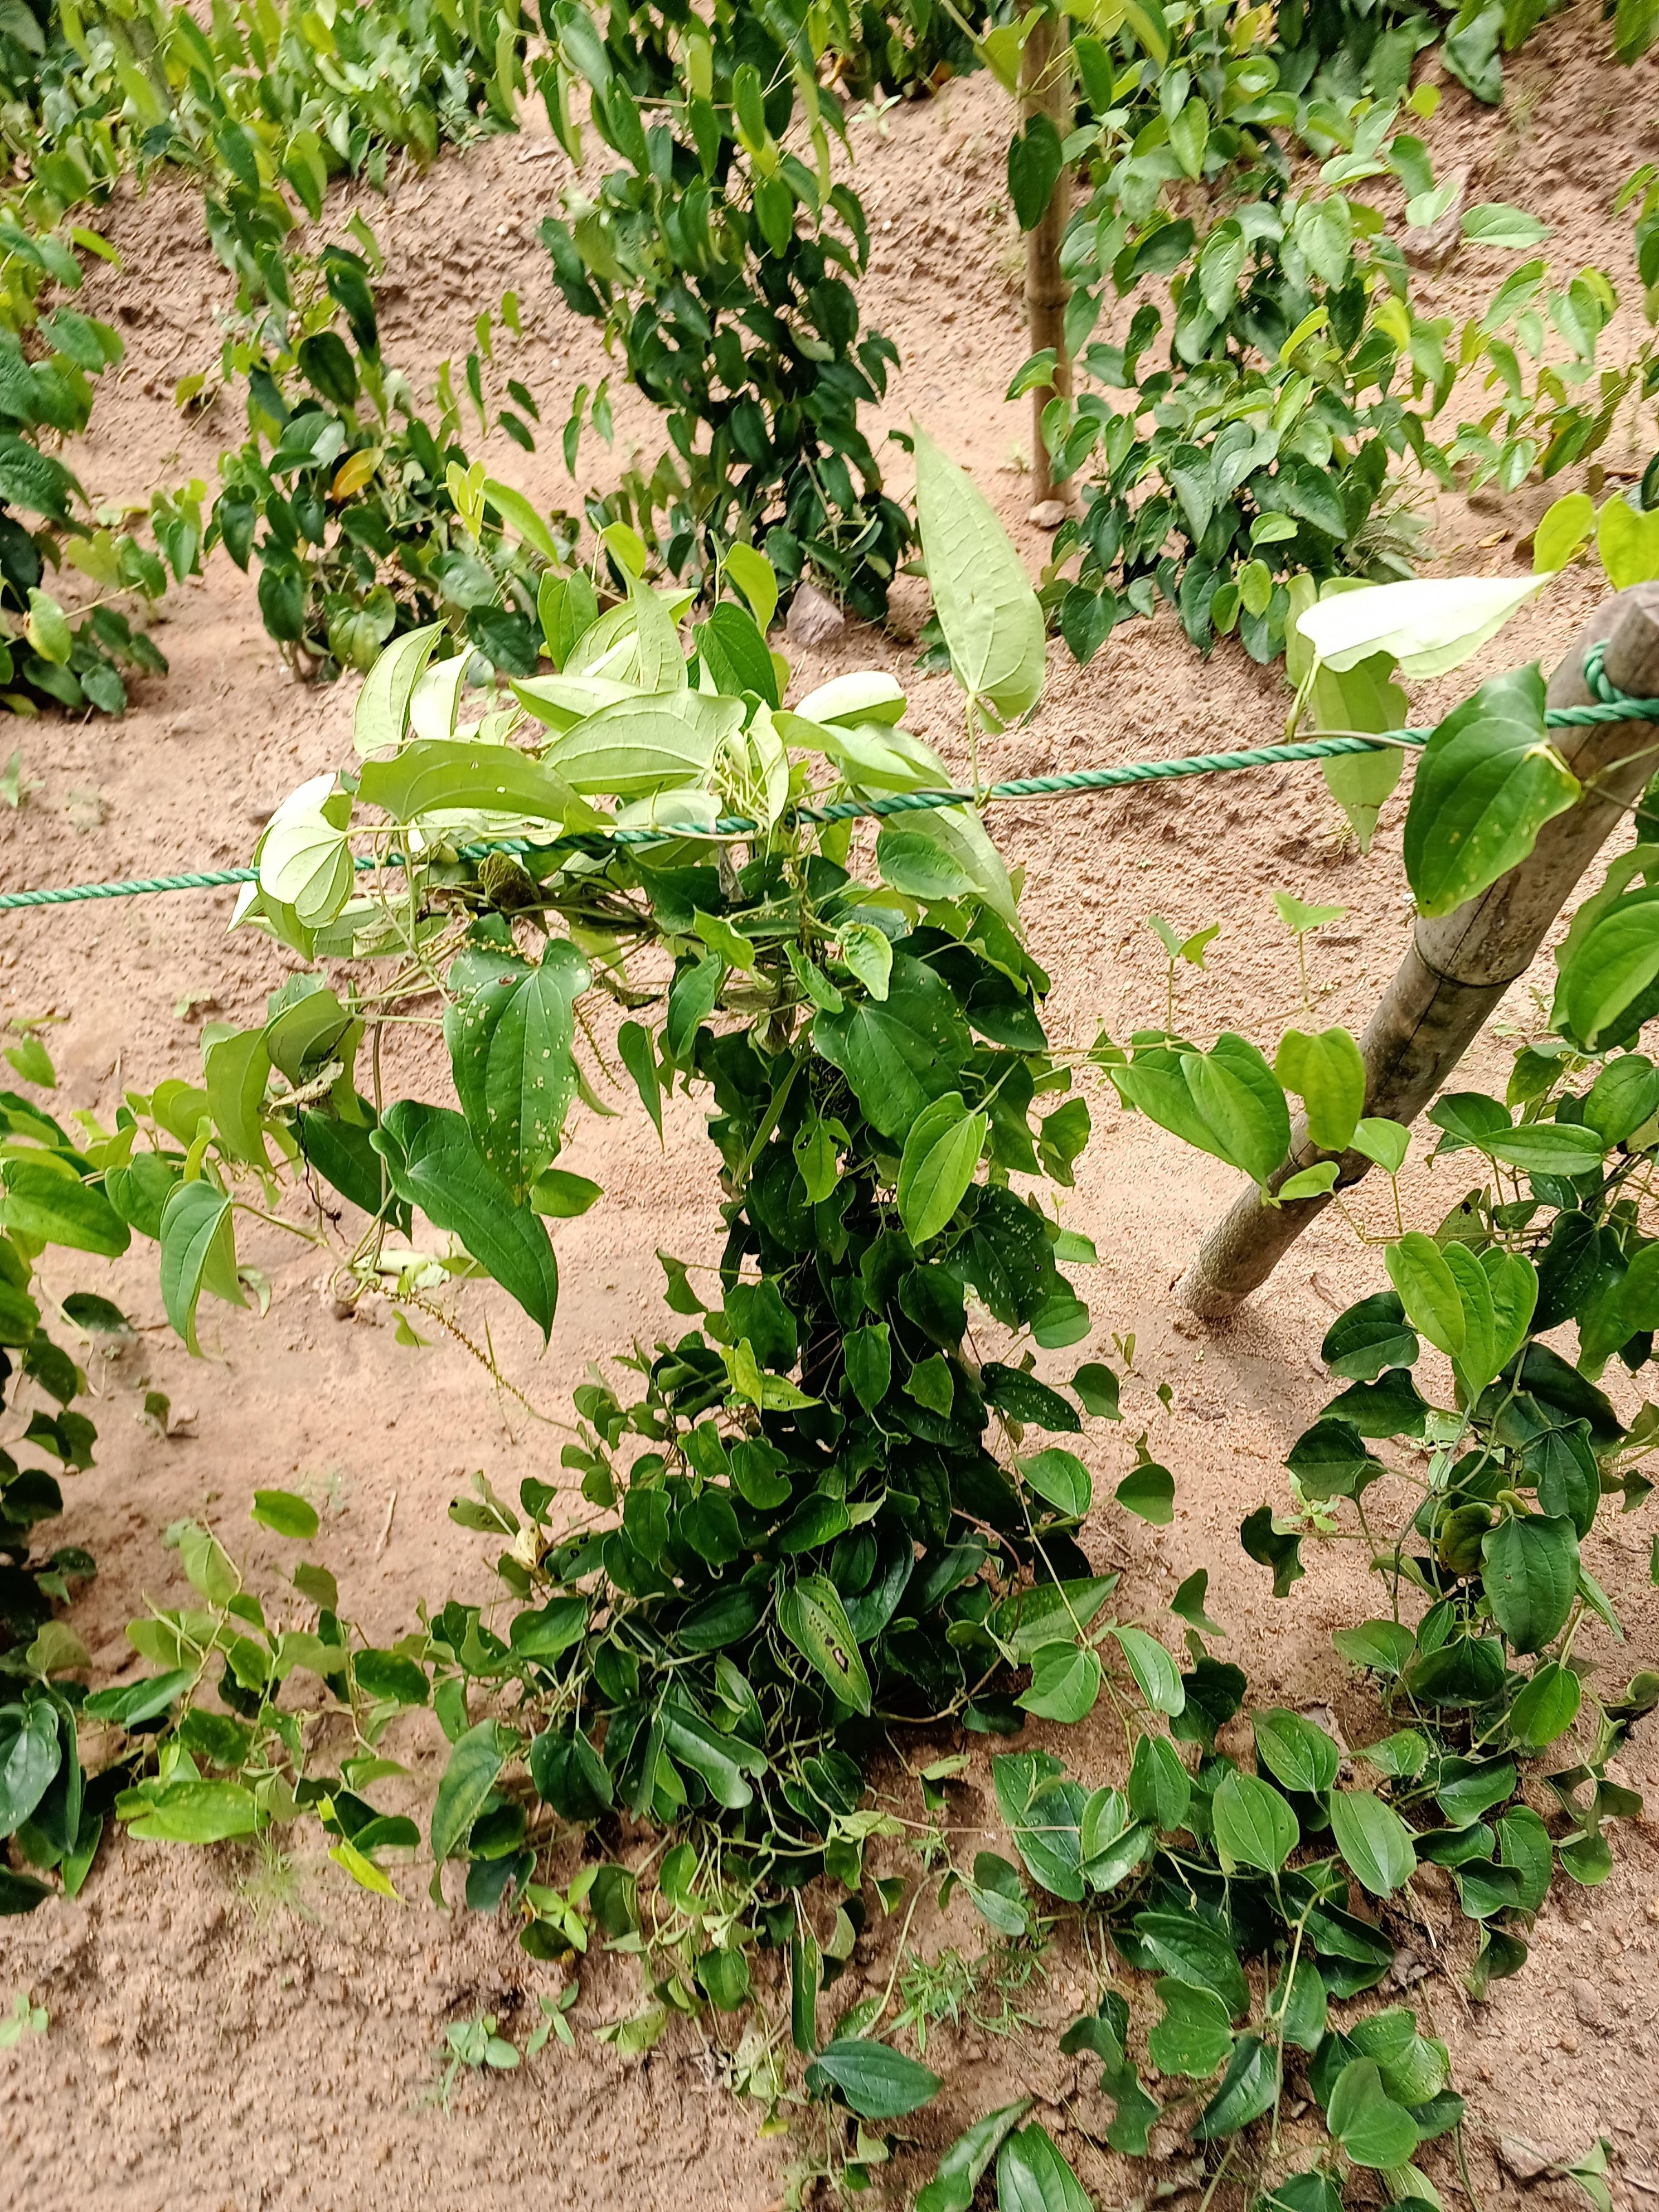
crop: yam
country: Nigeria
